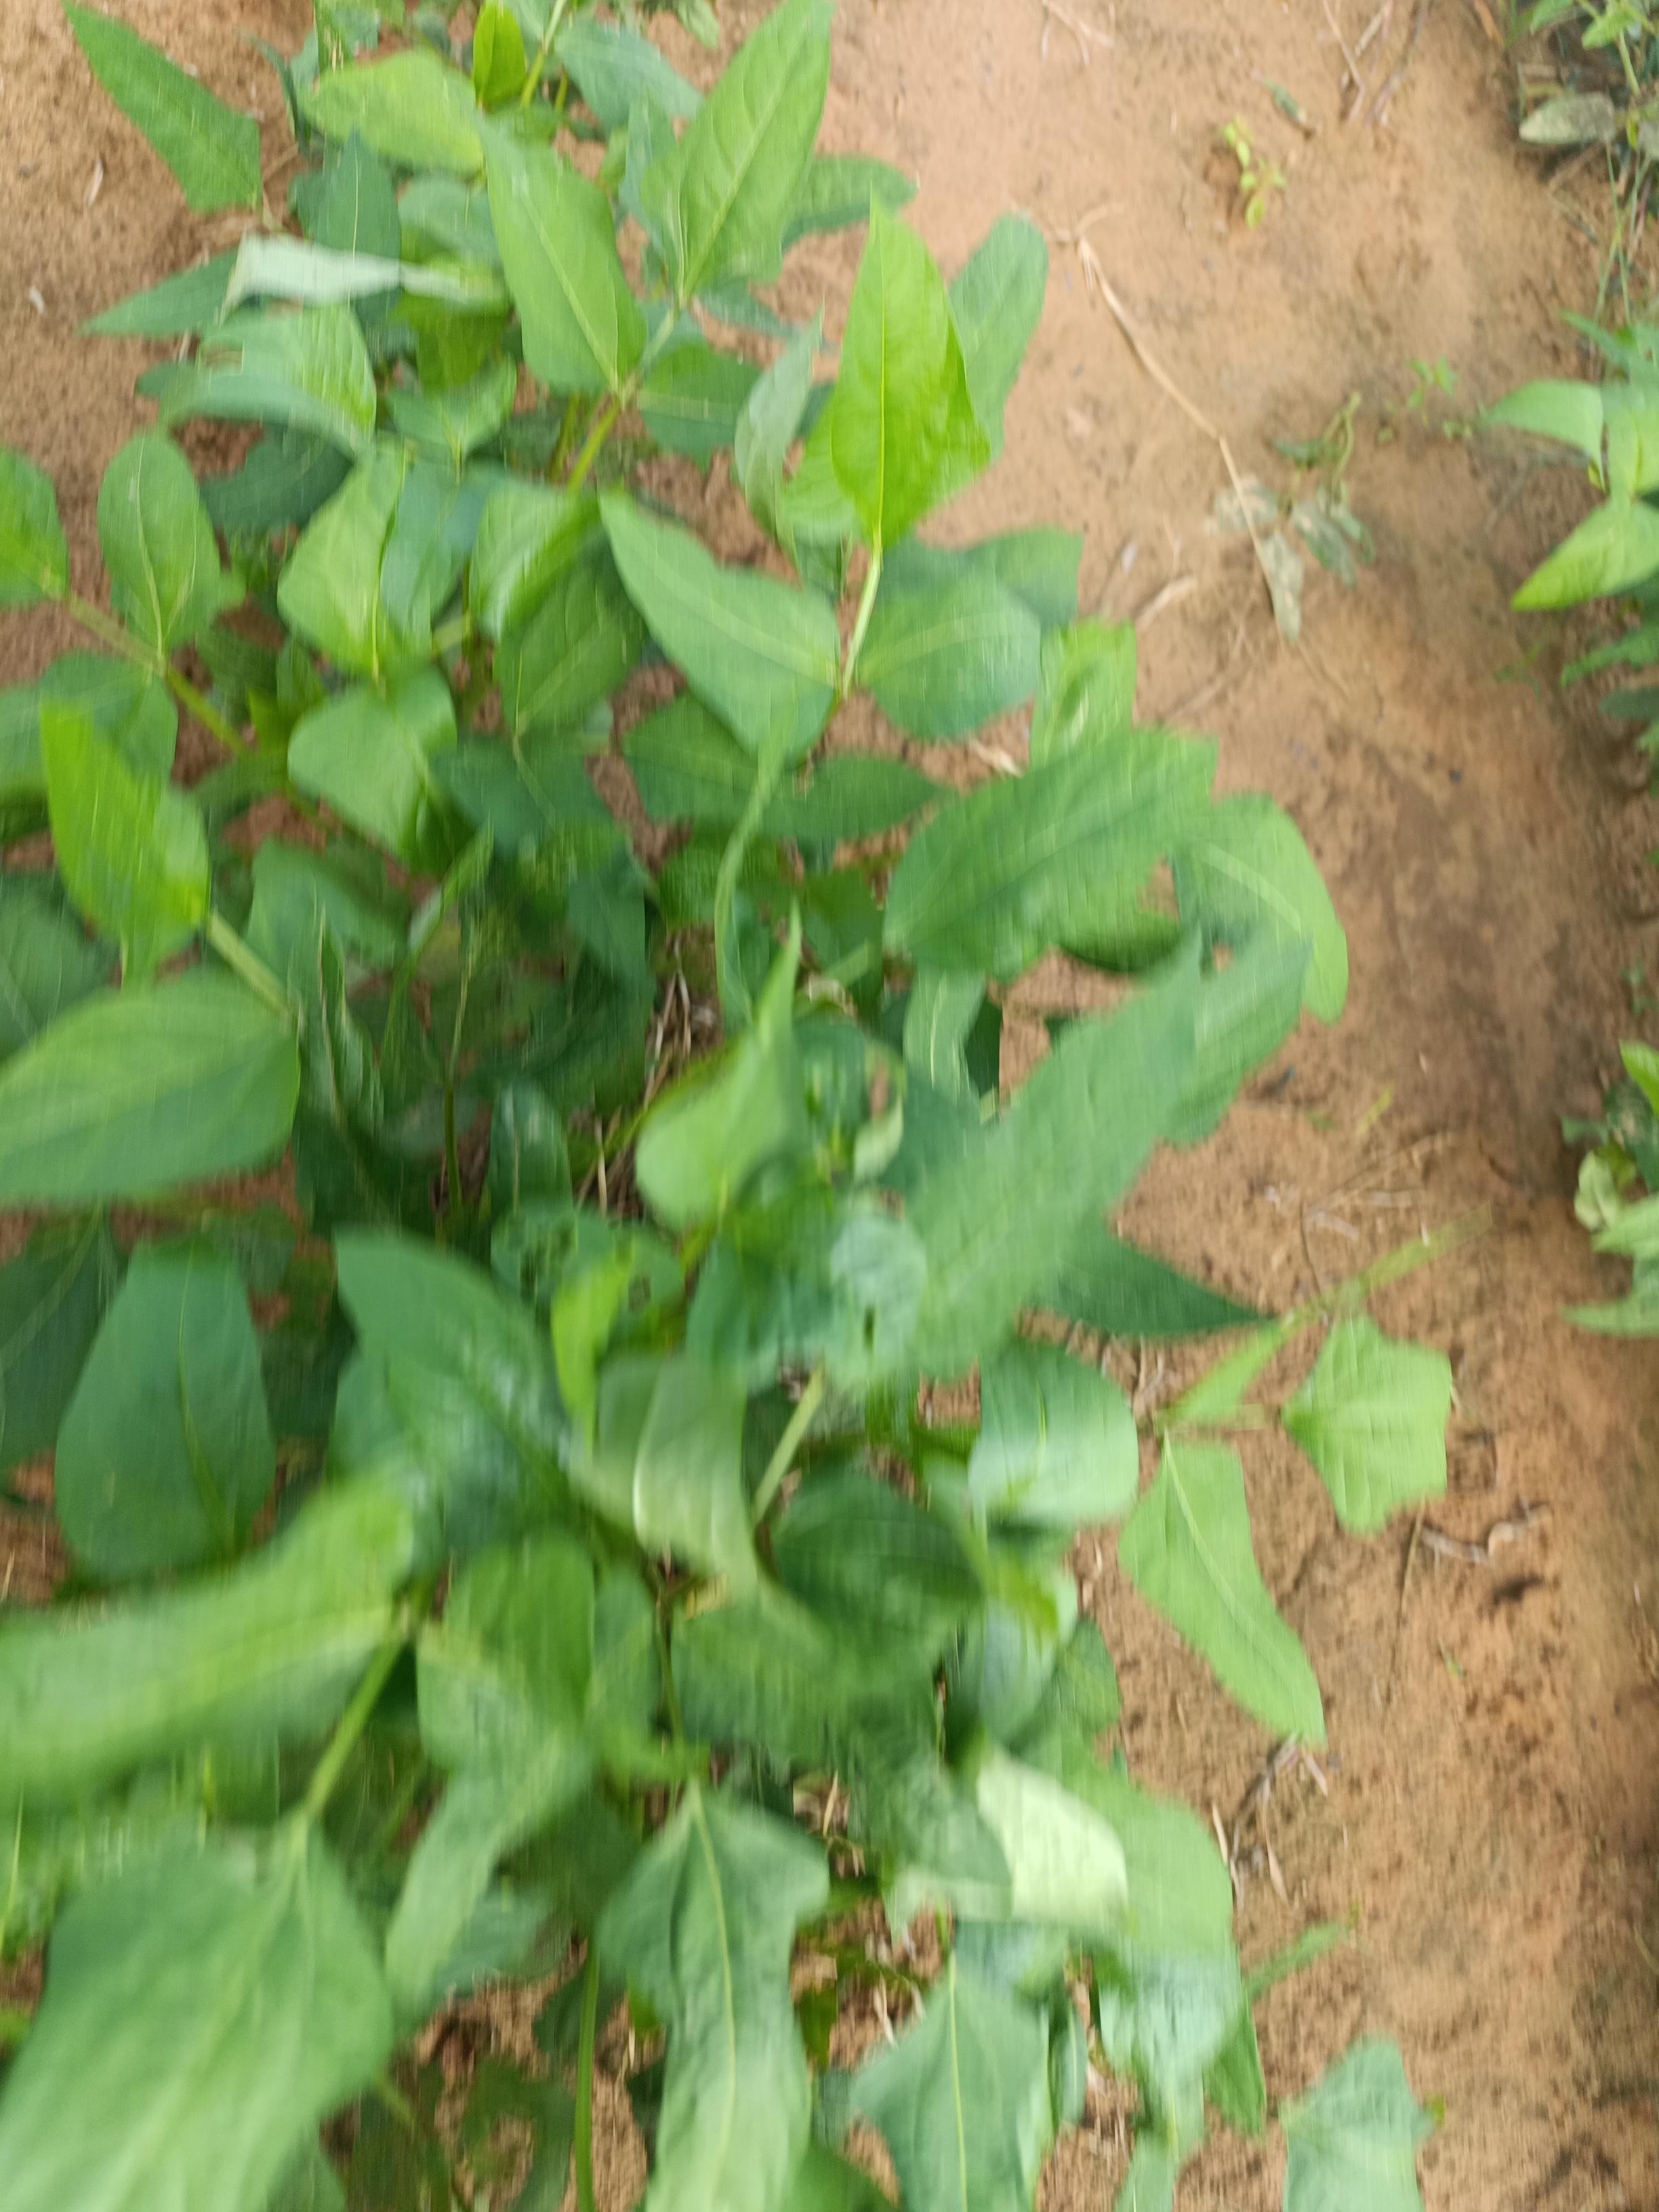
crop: cowpea
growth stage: emergence
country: Nigeria
